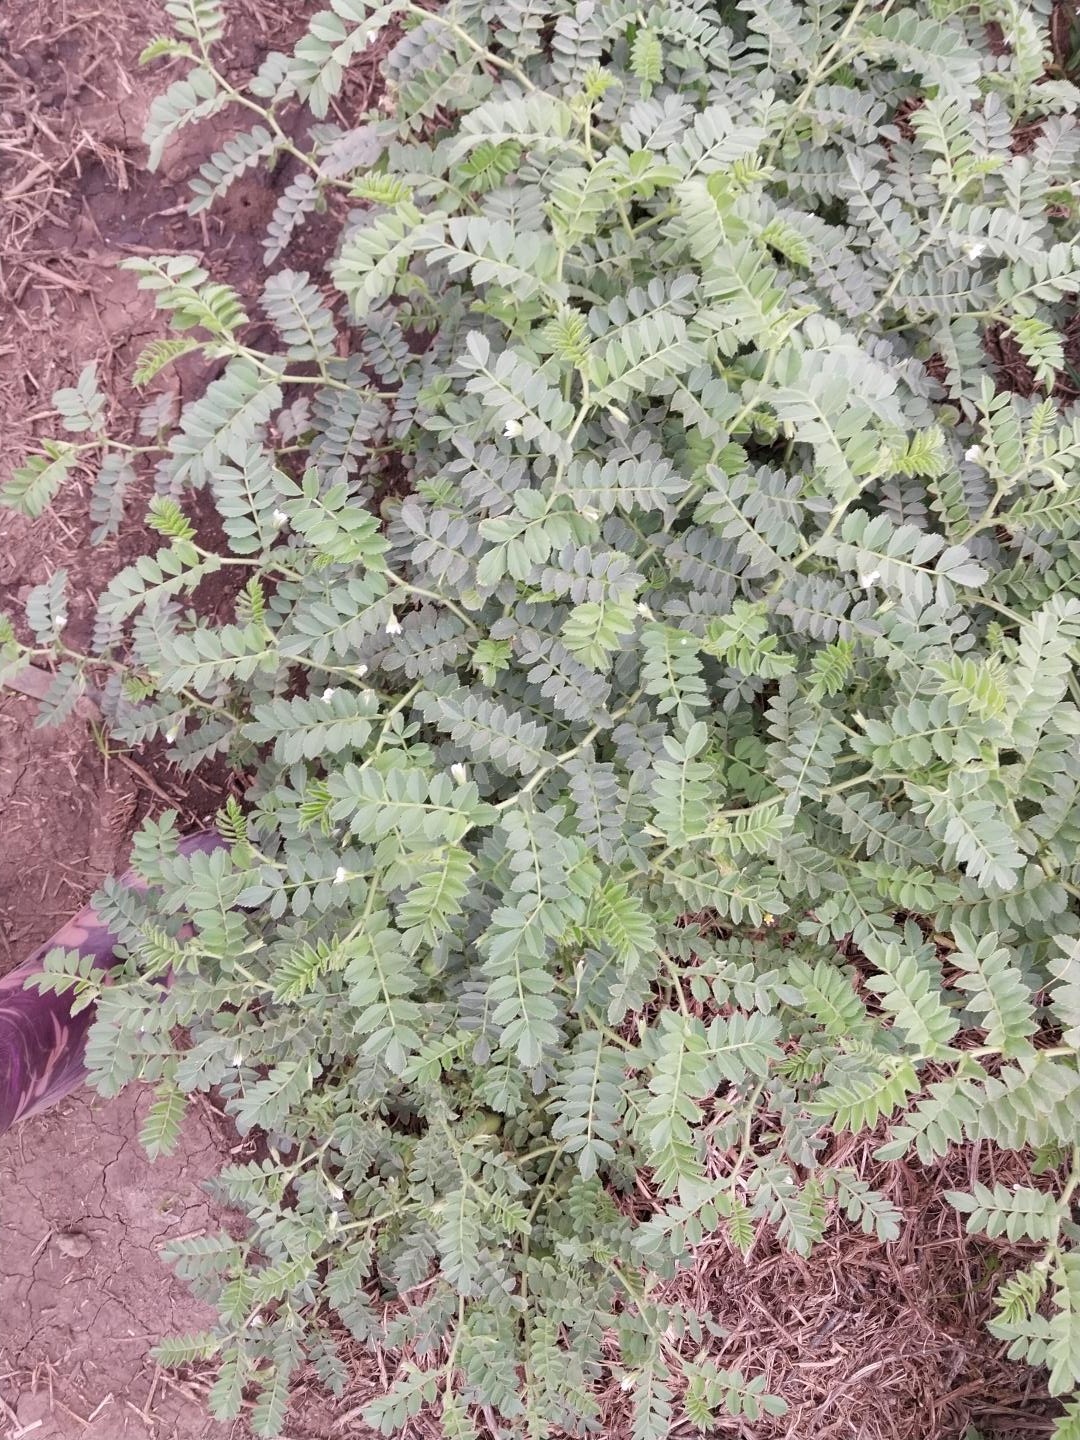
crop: chickpea
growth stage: development pod
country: Tanzania
